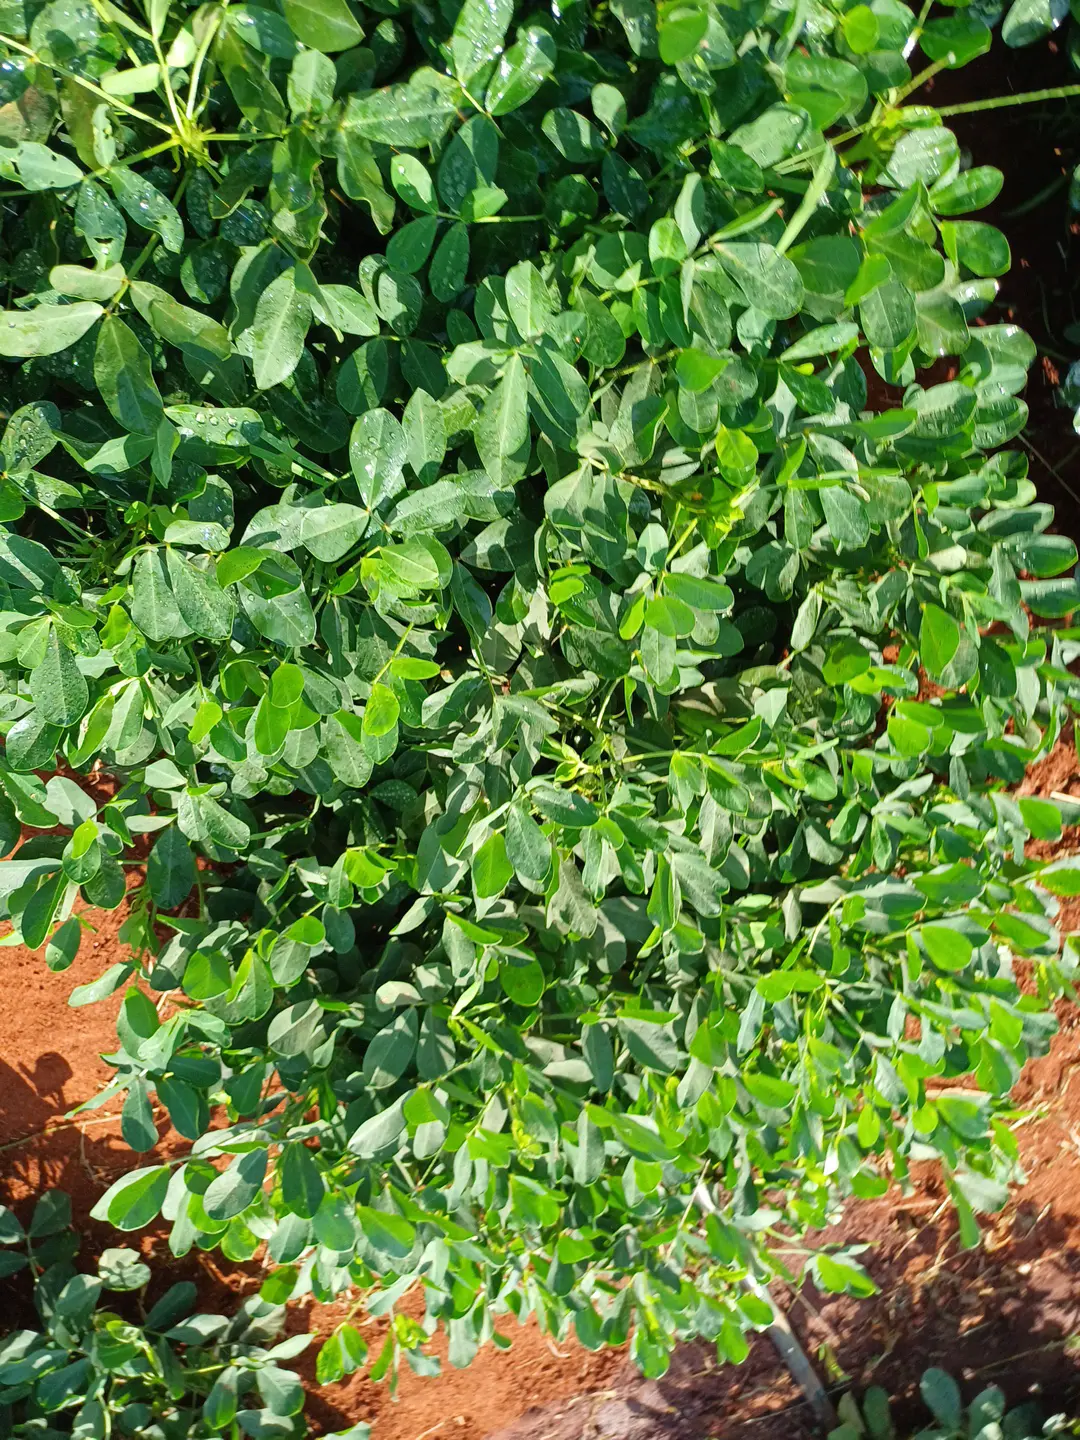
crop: groundnut
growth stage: pegging
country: Kenya
